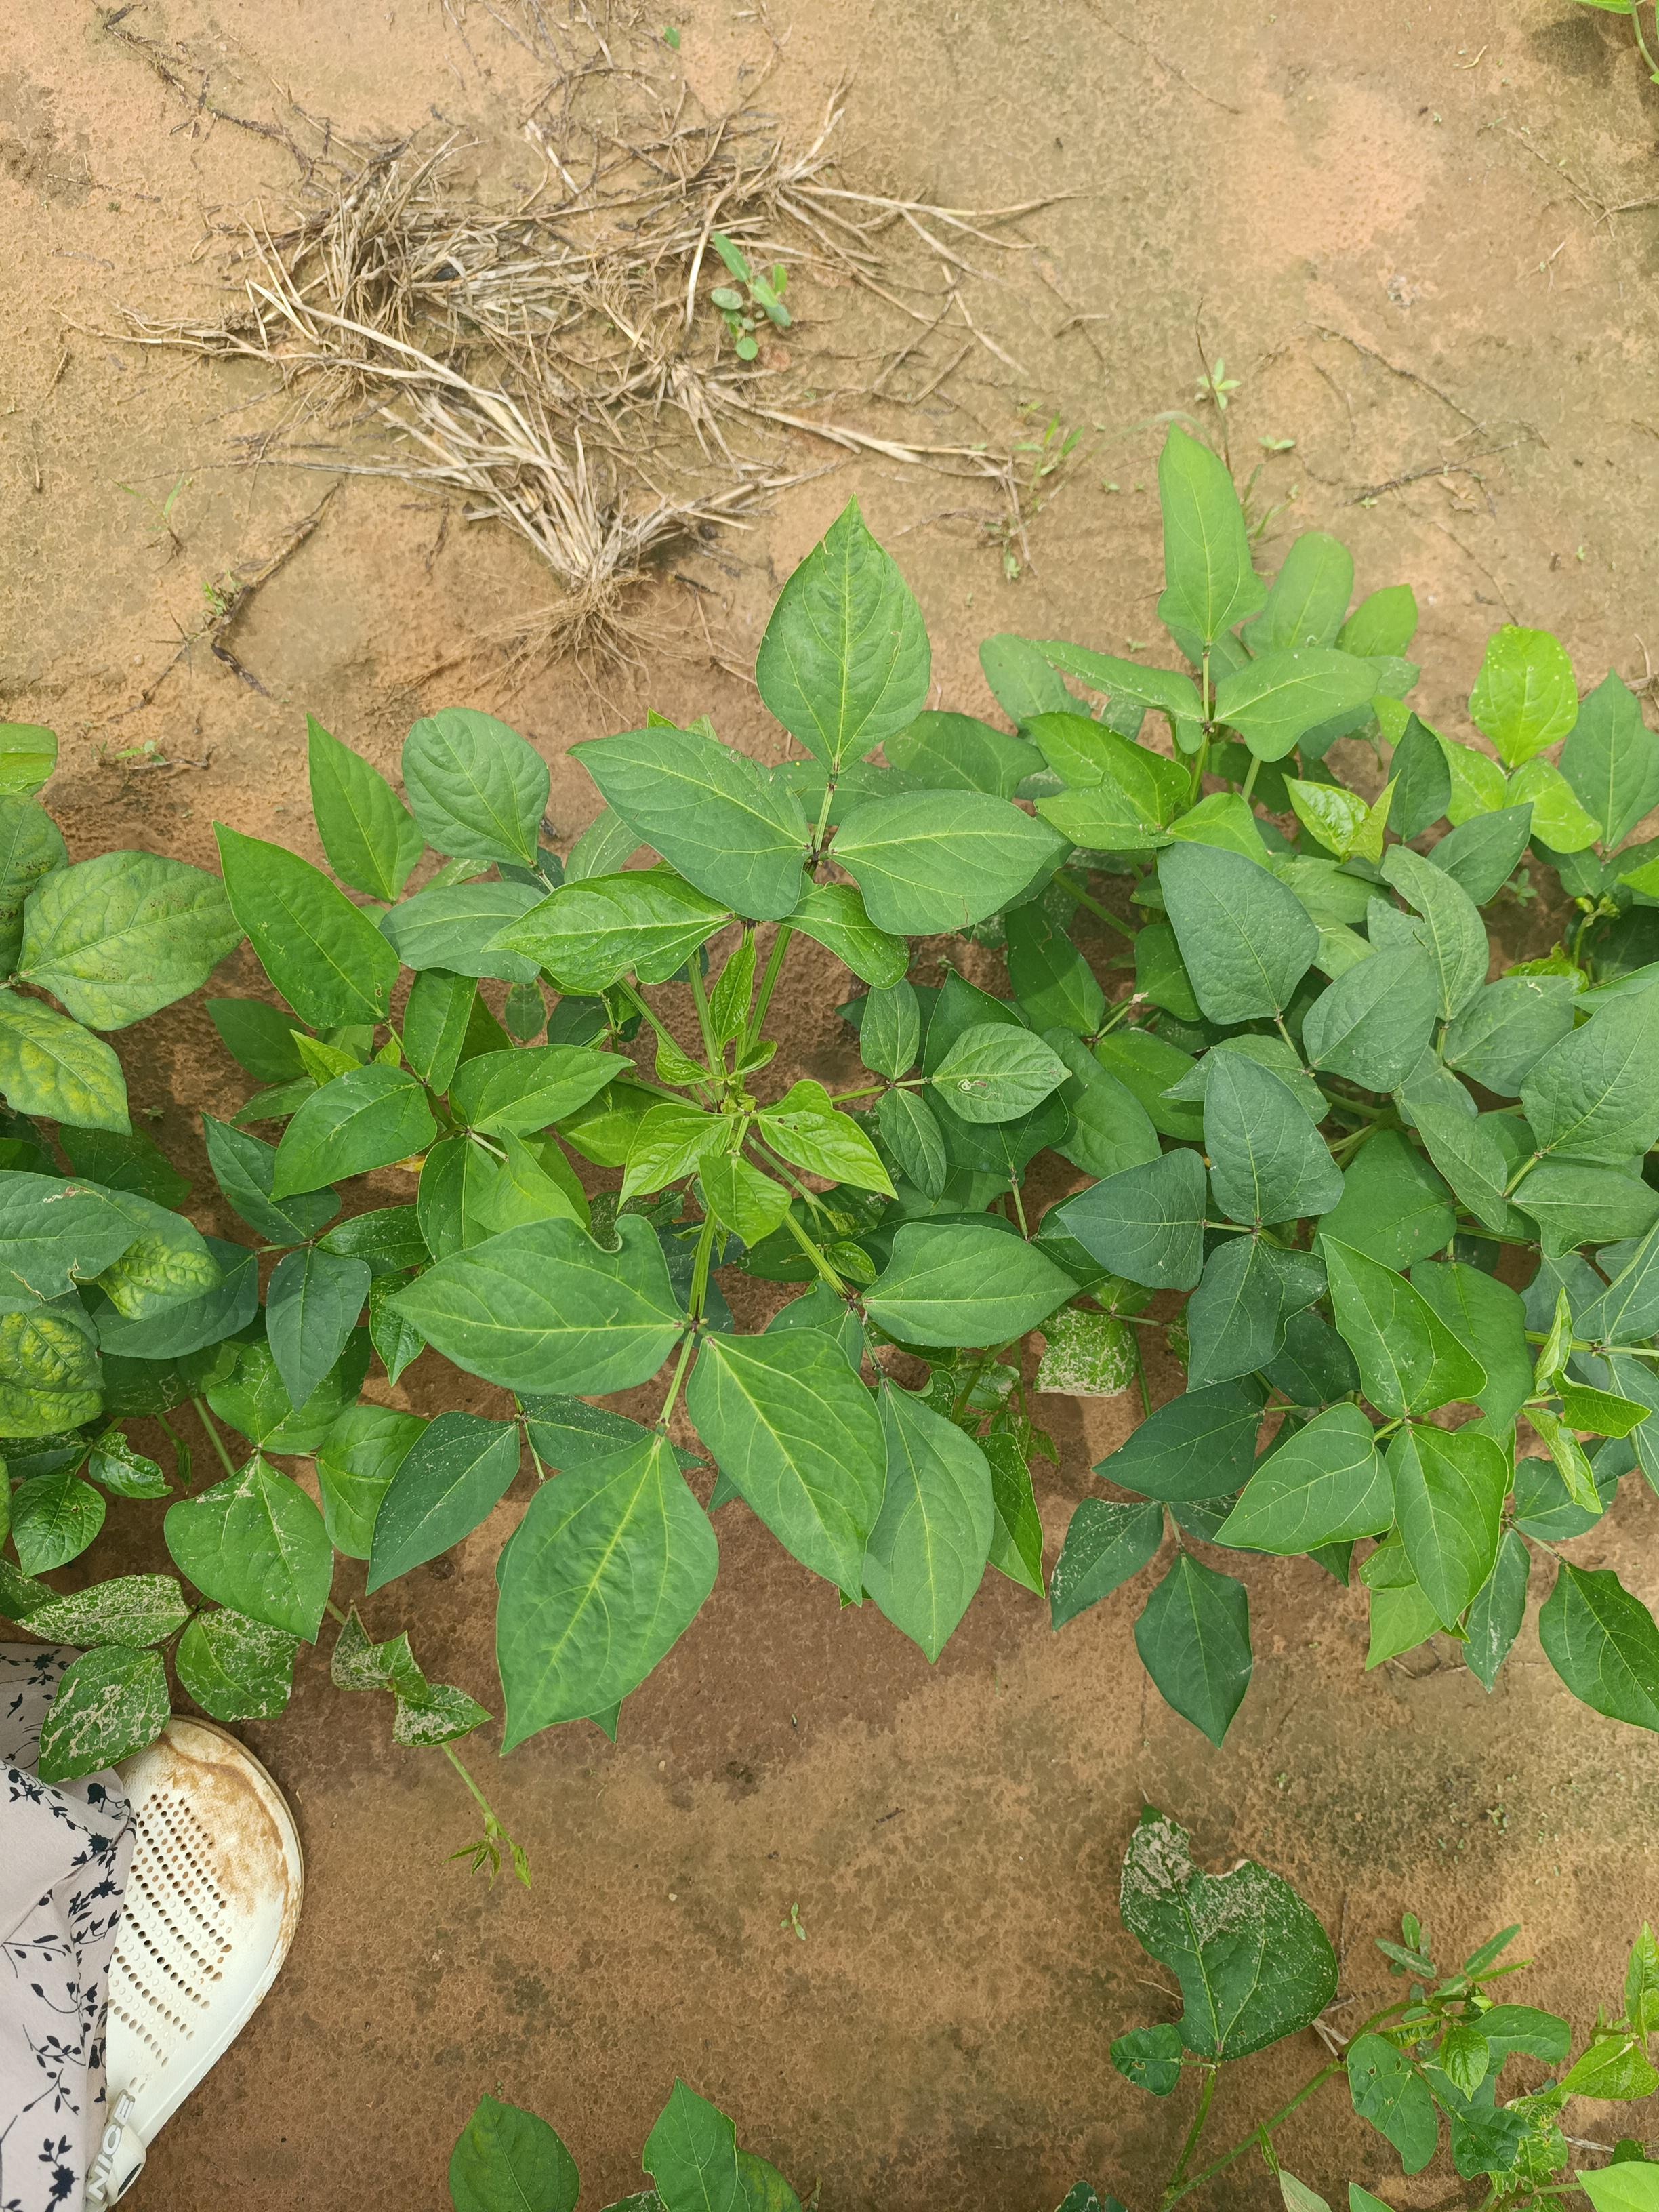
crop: cowpea
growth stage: vegetative
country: Nigeria
